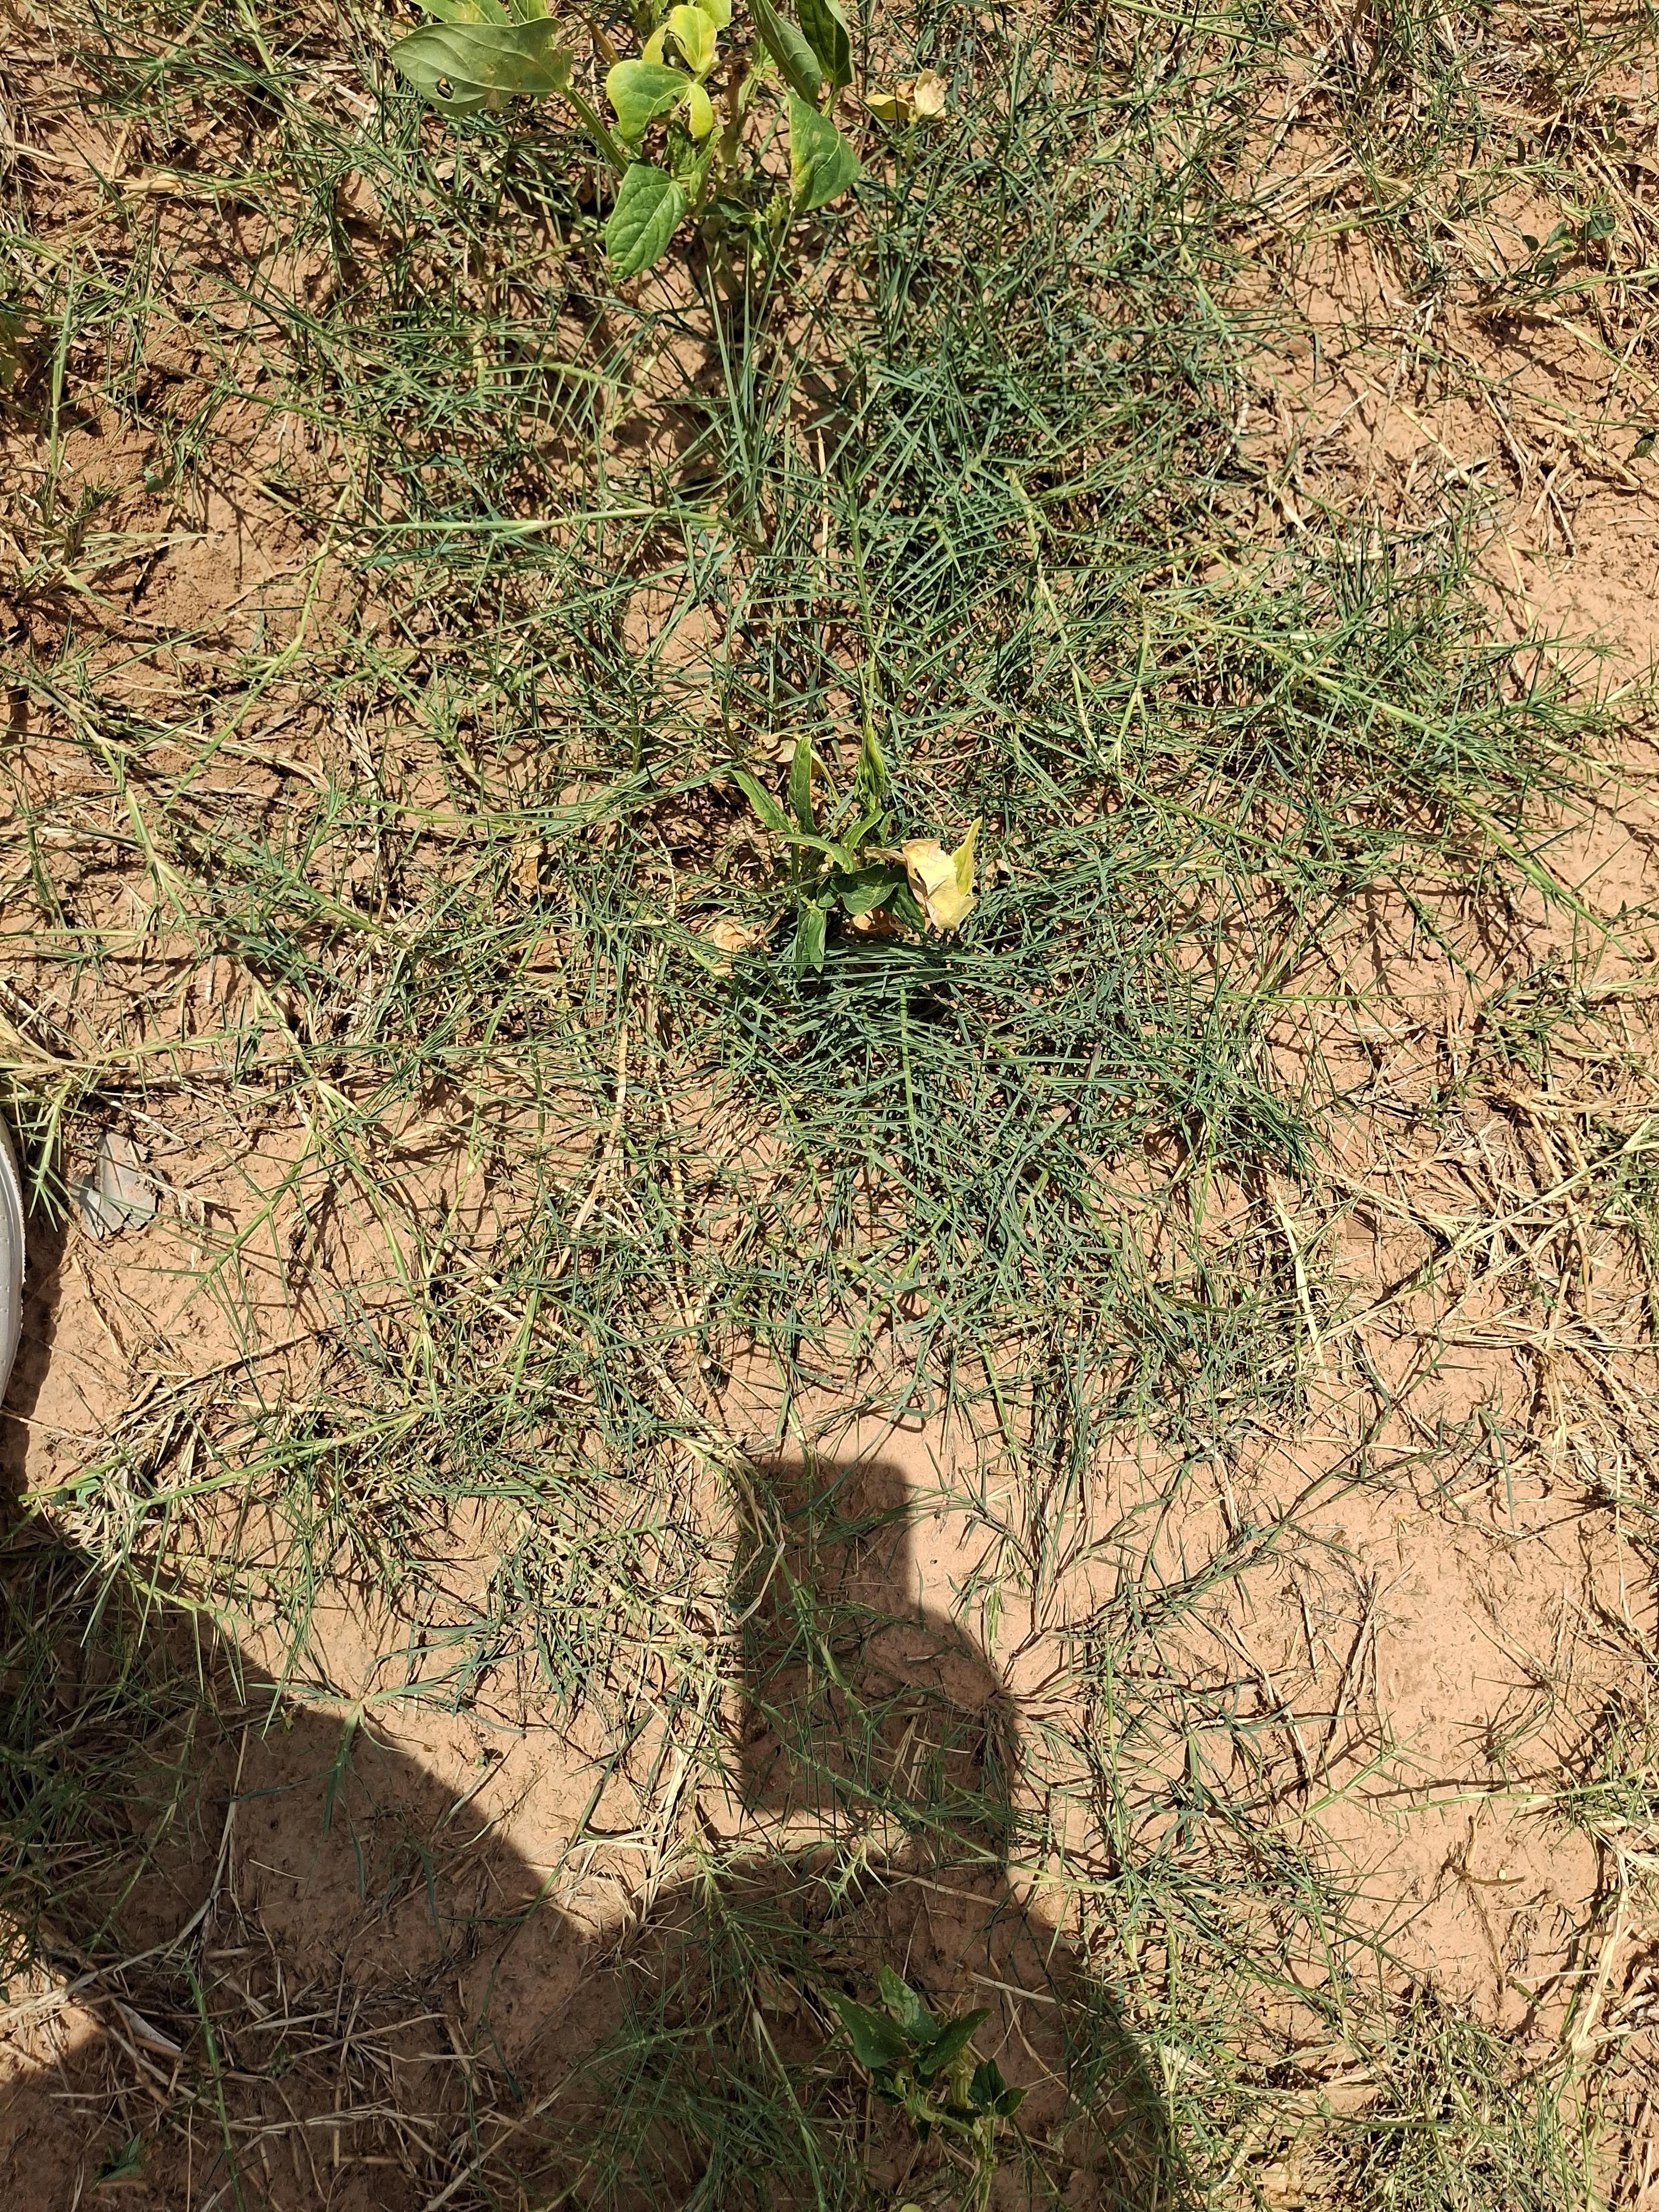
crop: cowpea
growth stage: harvest maturity
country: Nigeria
